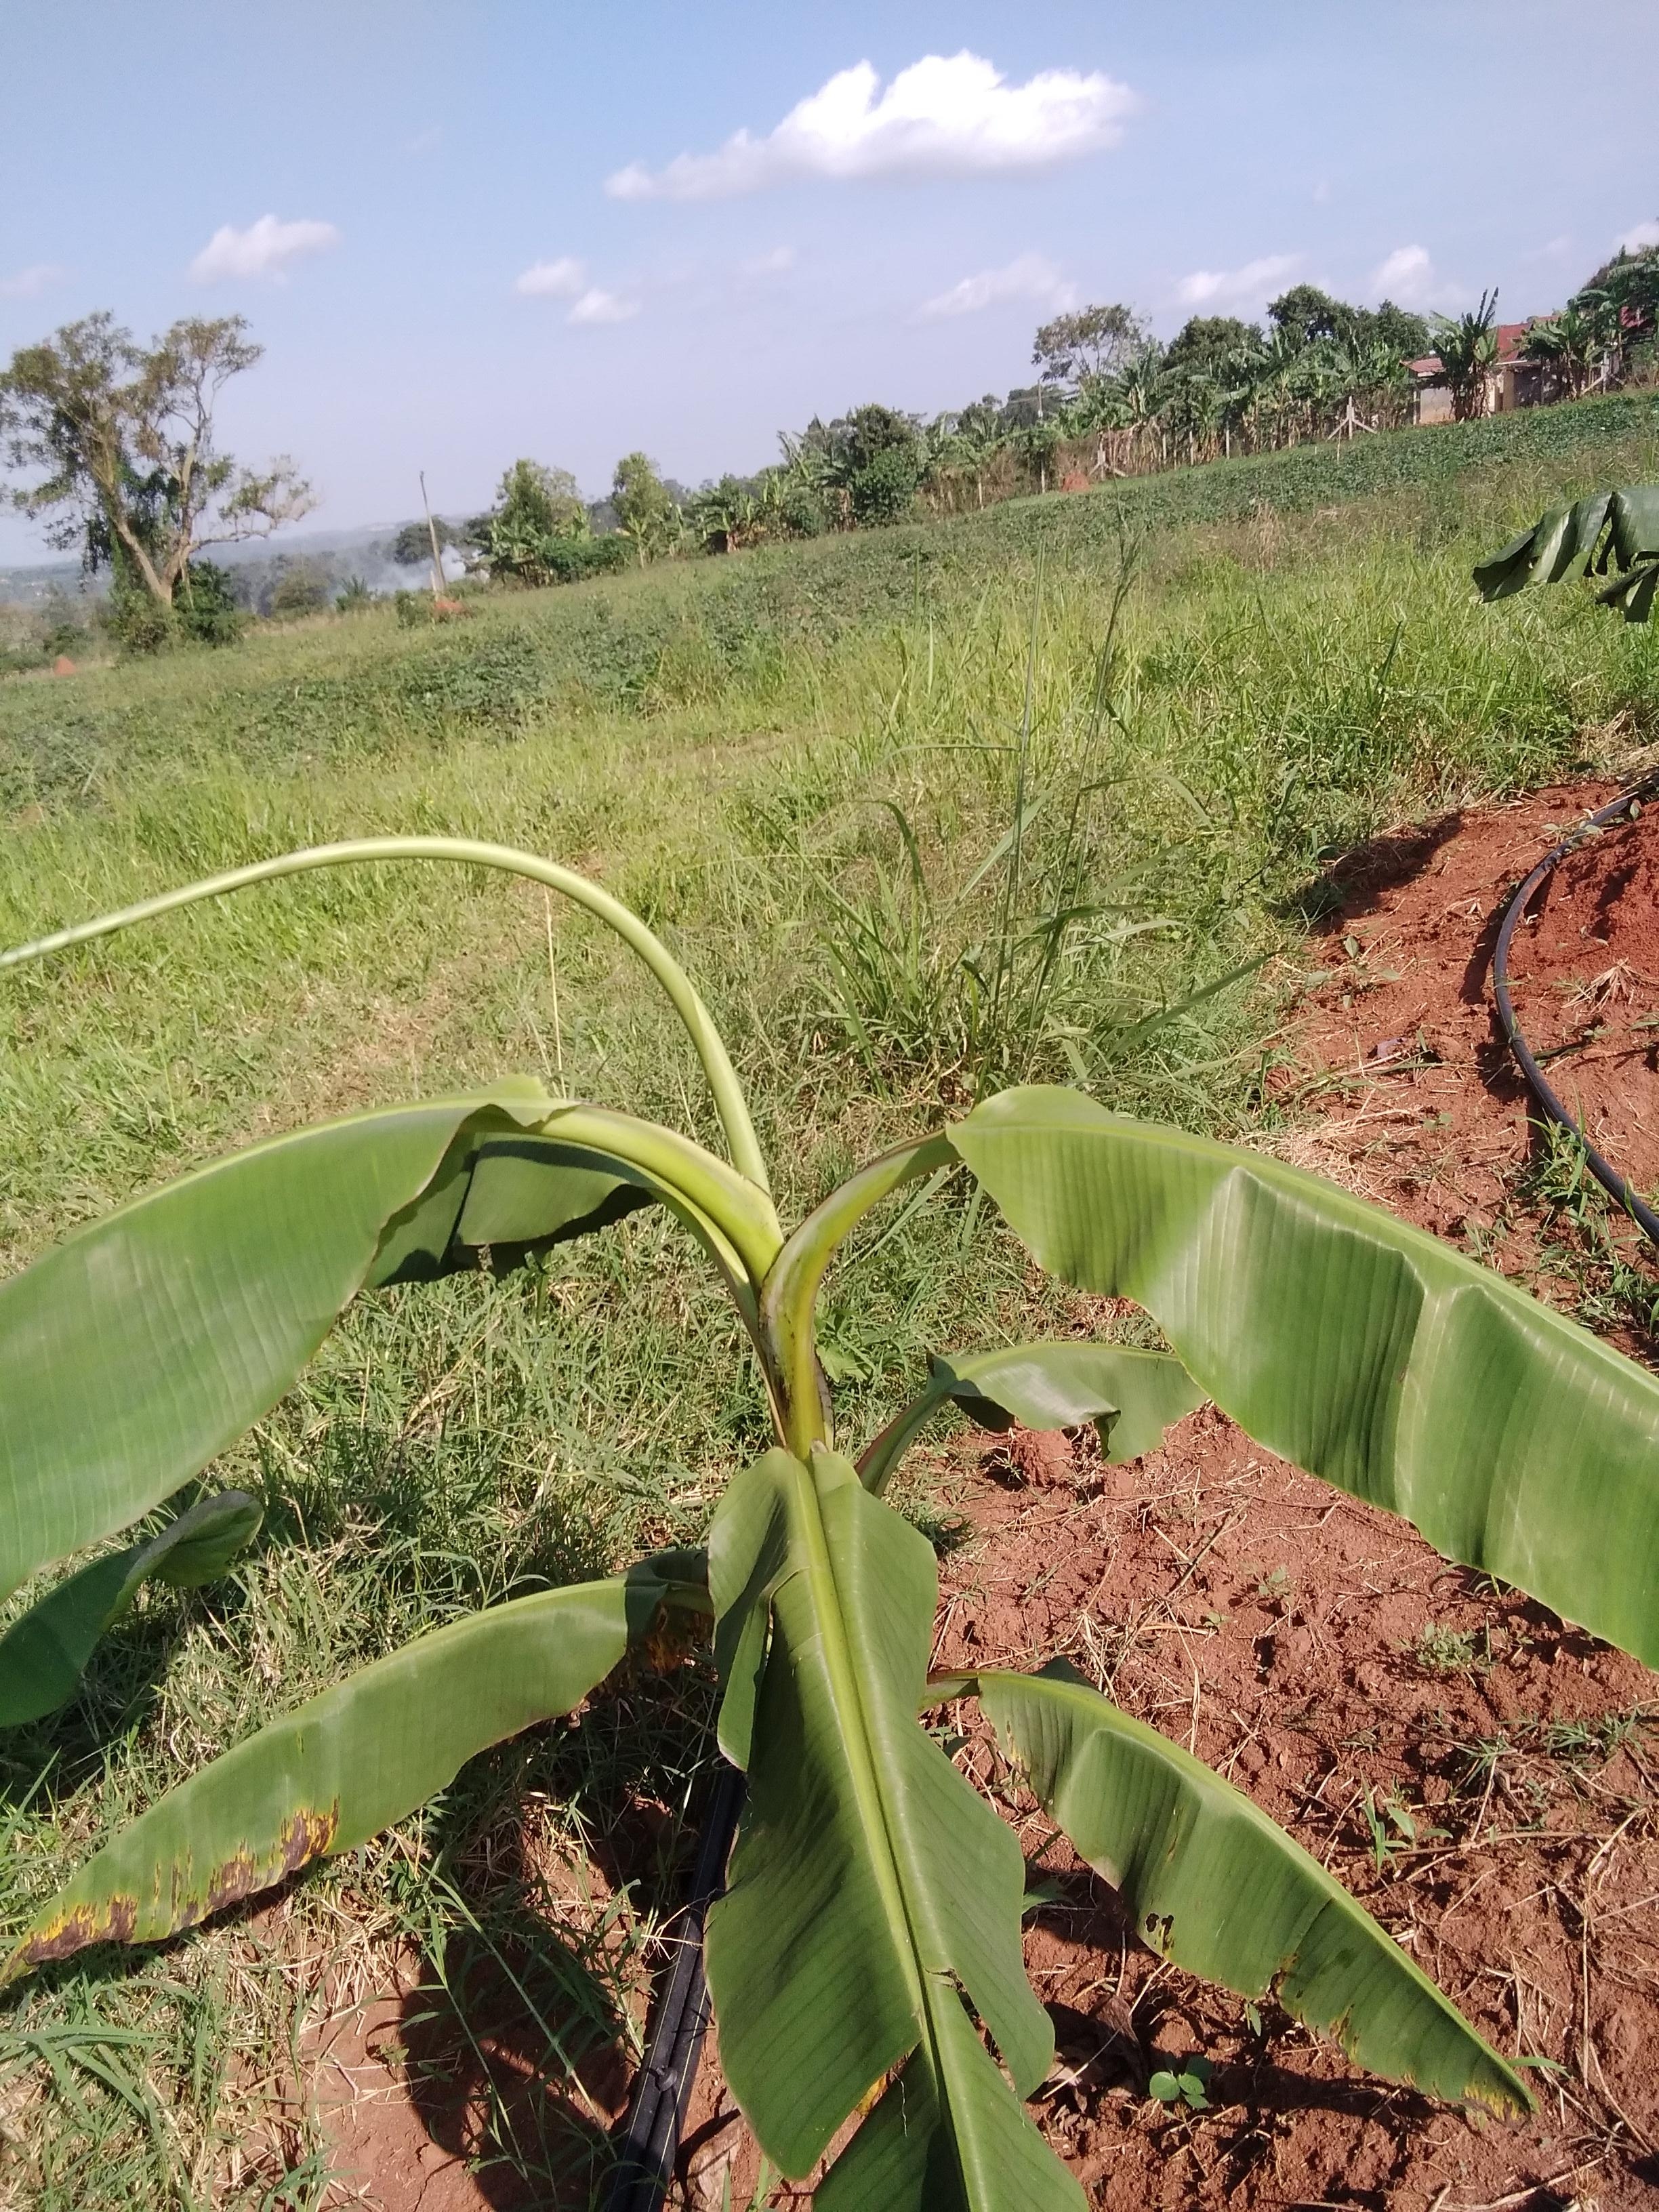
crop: banana
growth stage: vegetative
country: Uganda
